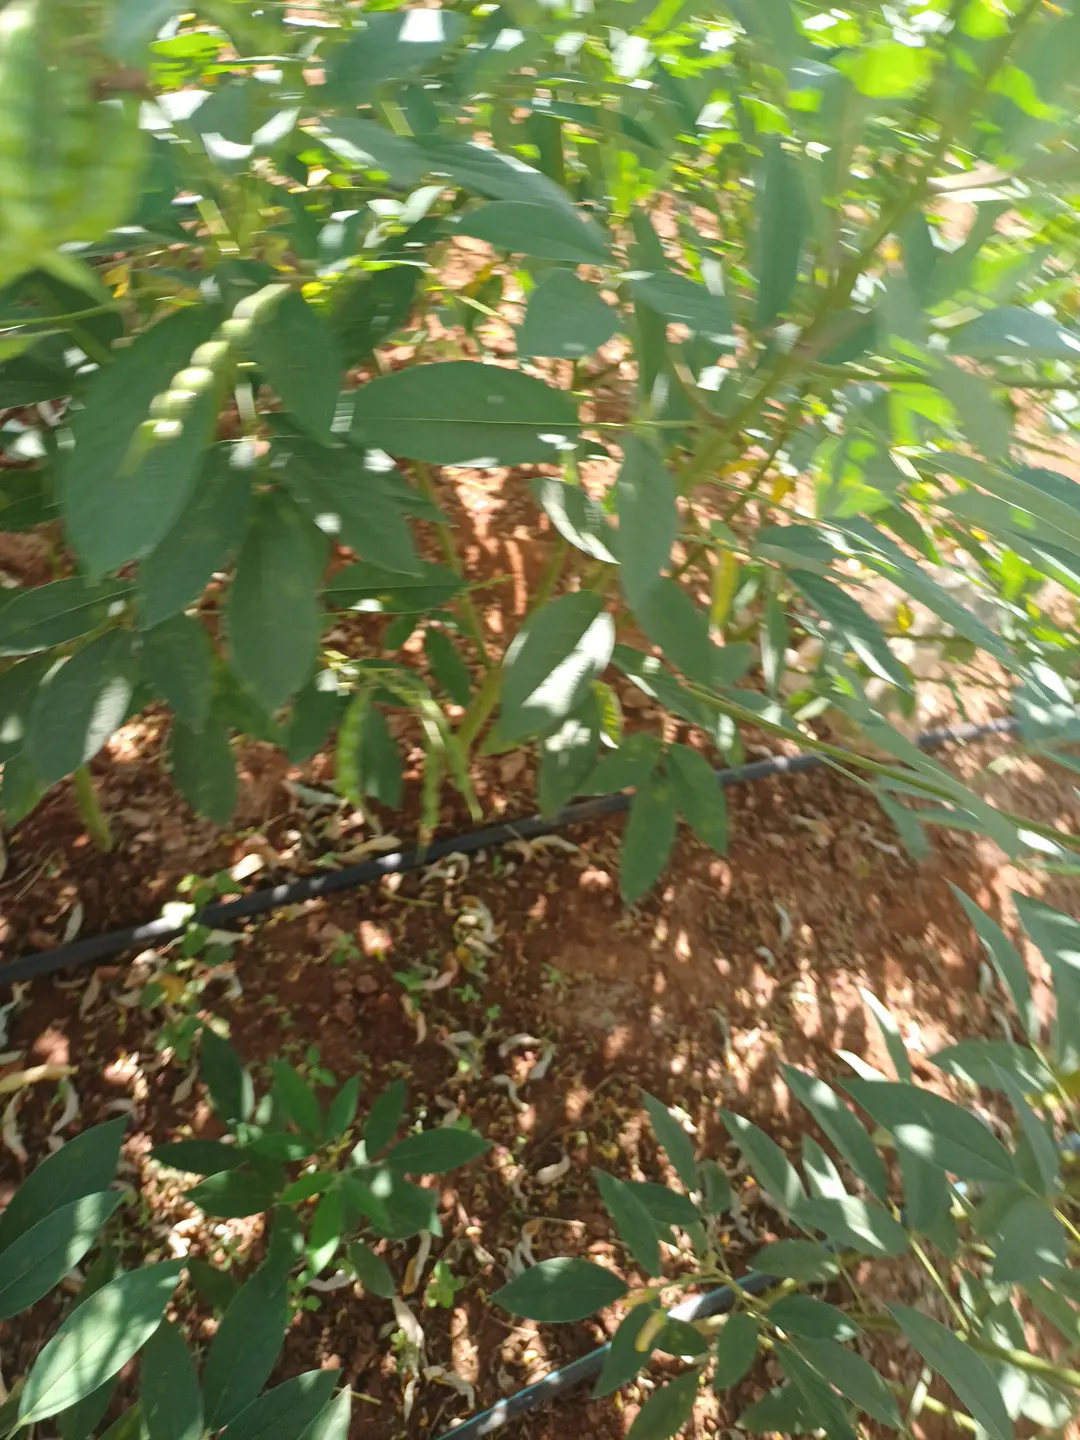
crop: pigeonpea
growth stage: development pod
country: Kenya
